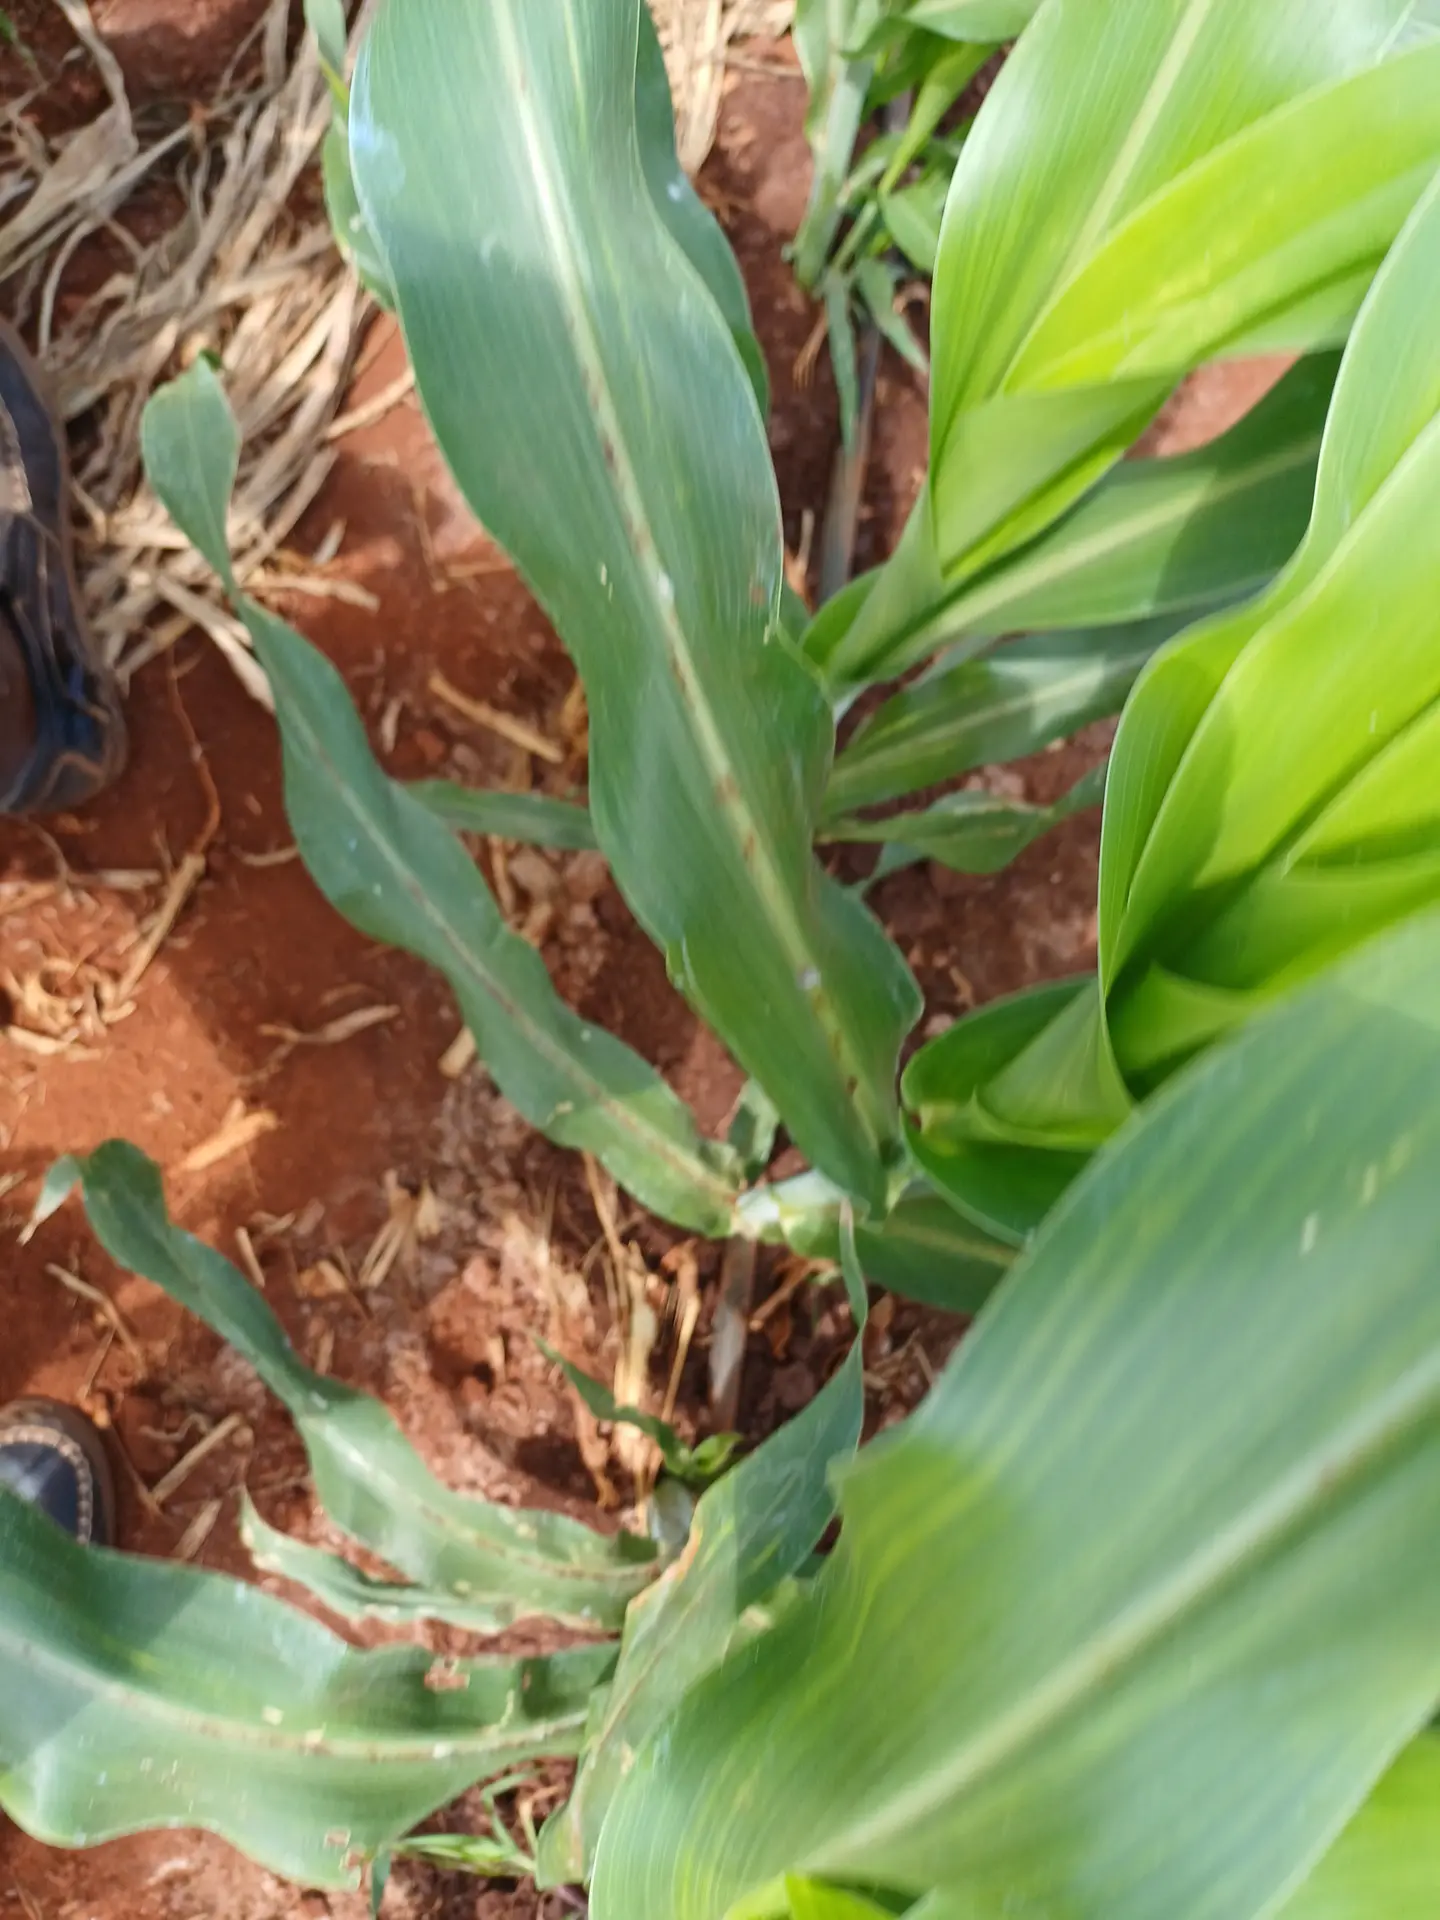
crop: sorghum
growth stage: vegetative
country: Kenya
